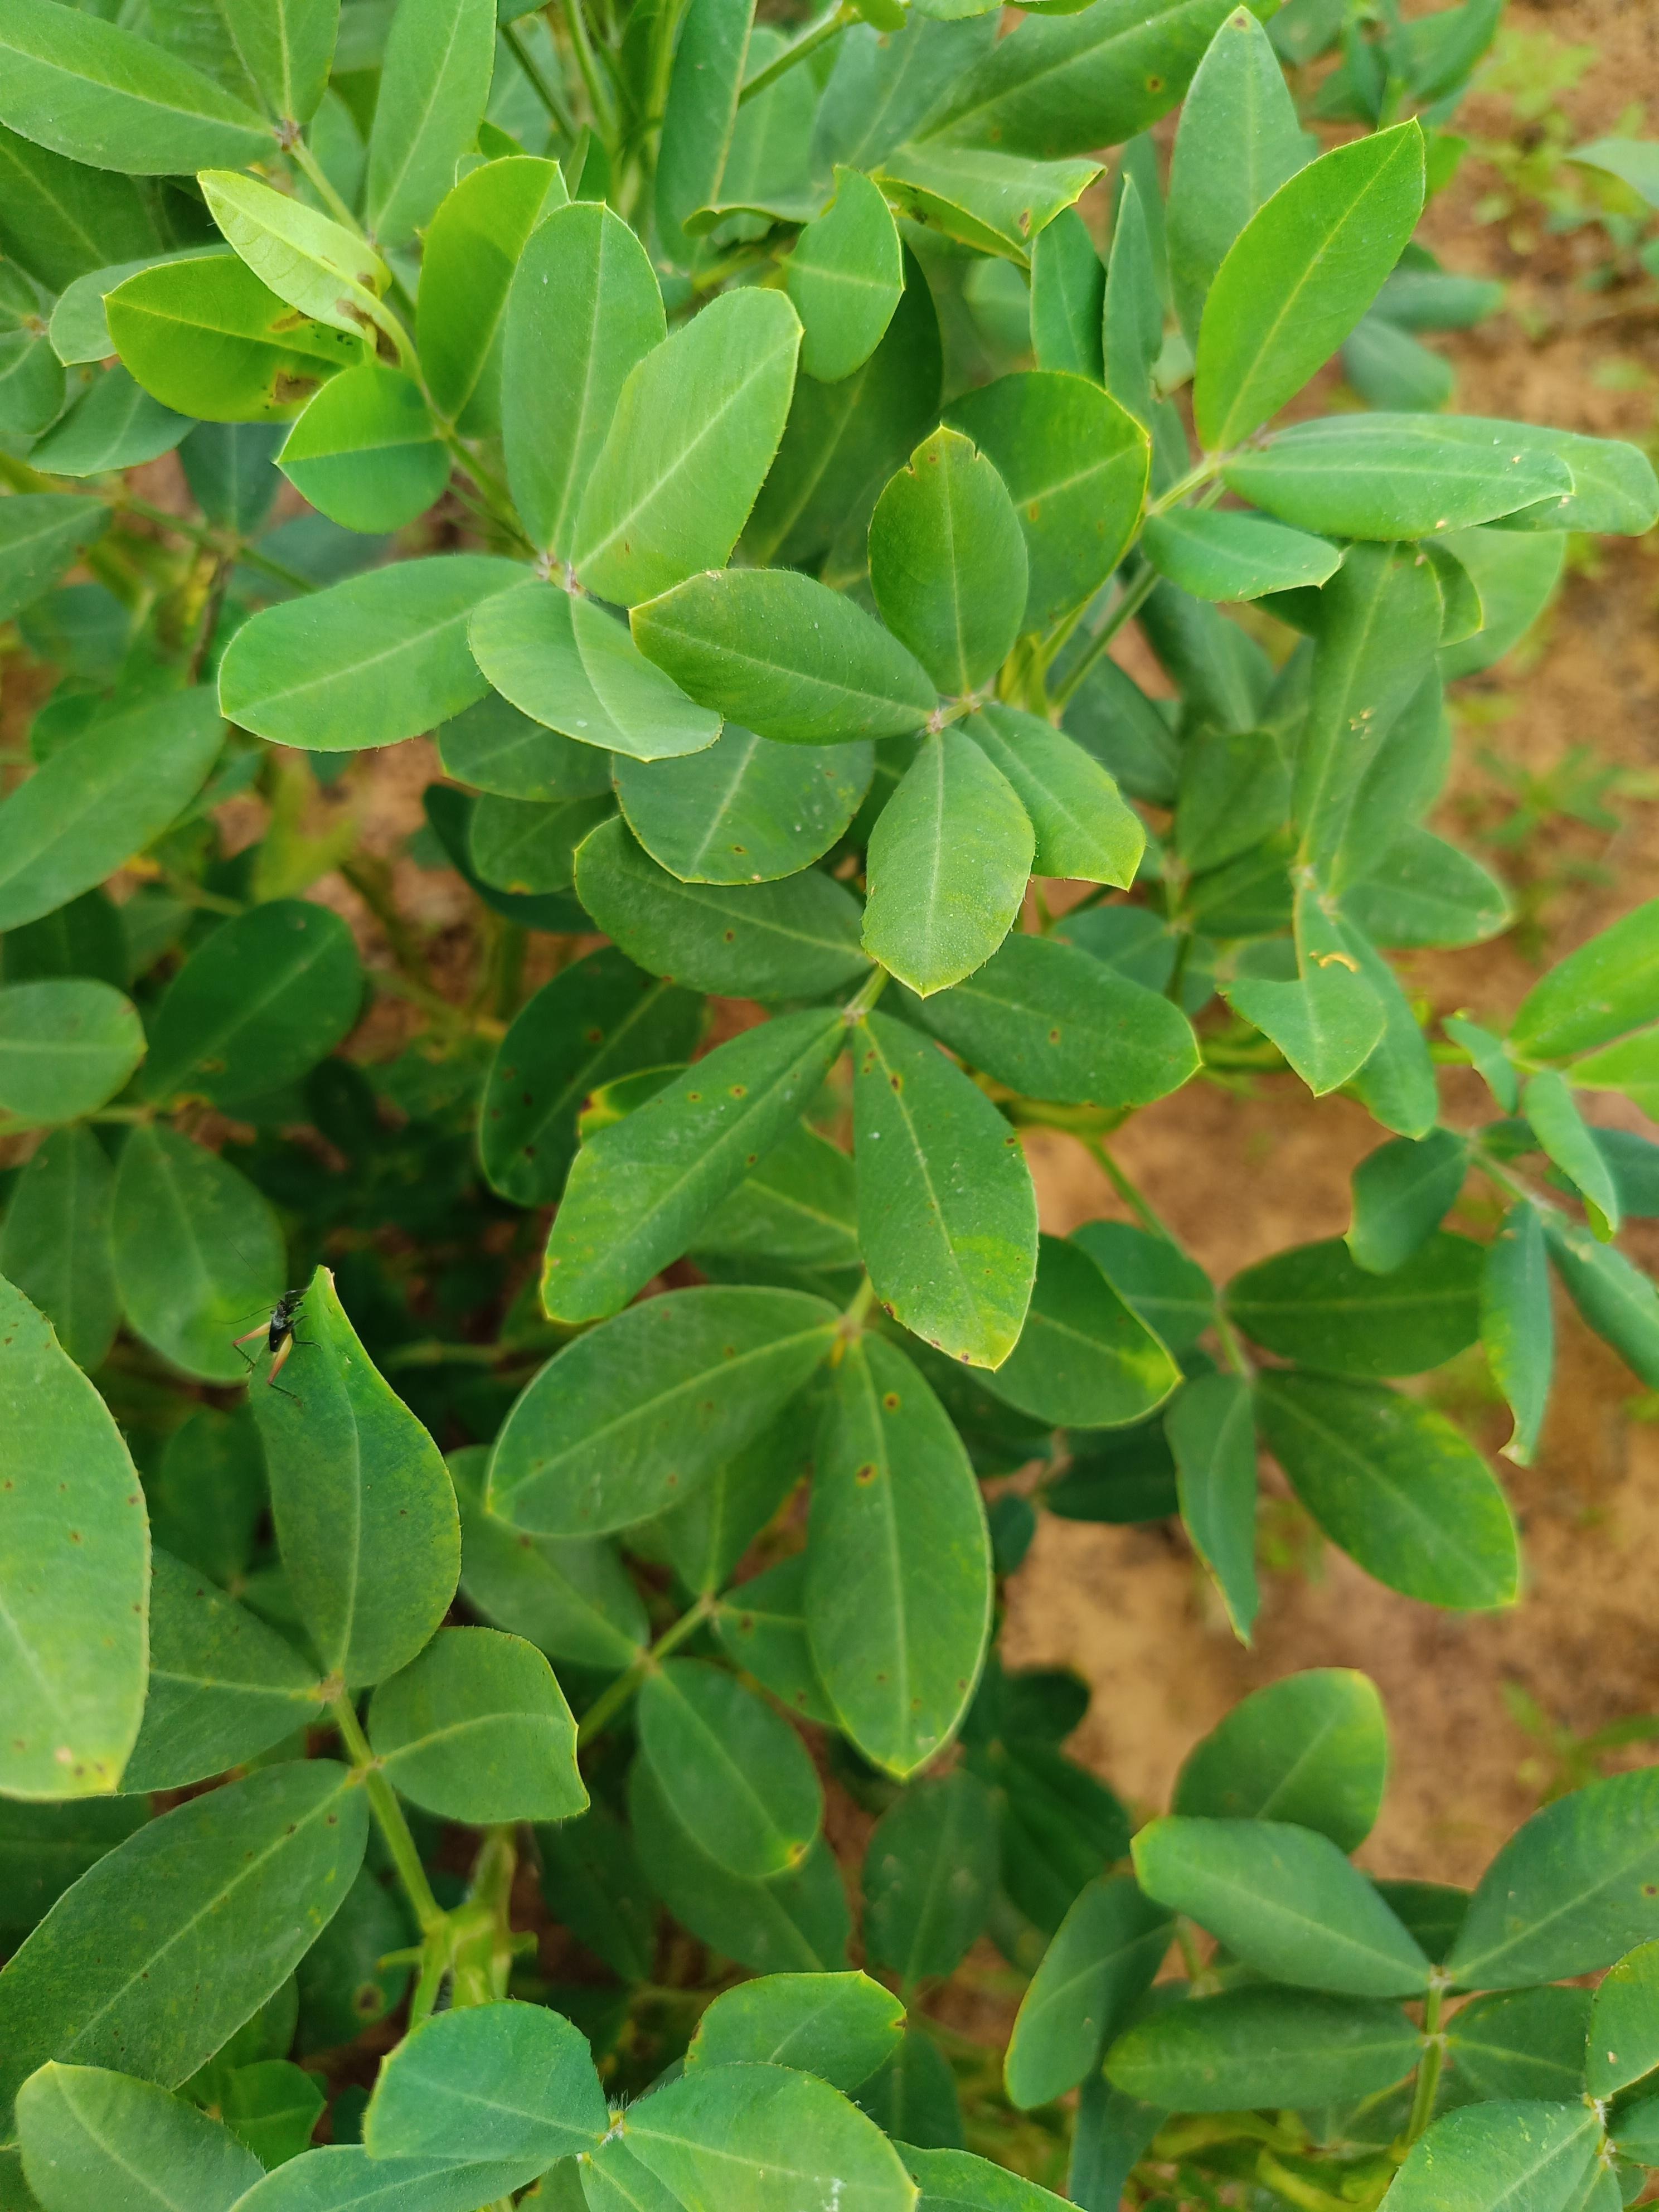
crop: groundnut
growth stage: development pod
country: Ghana
